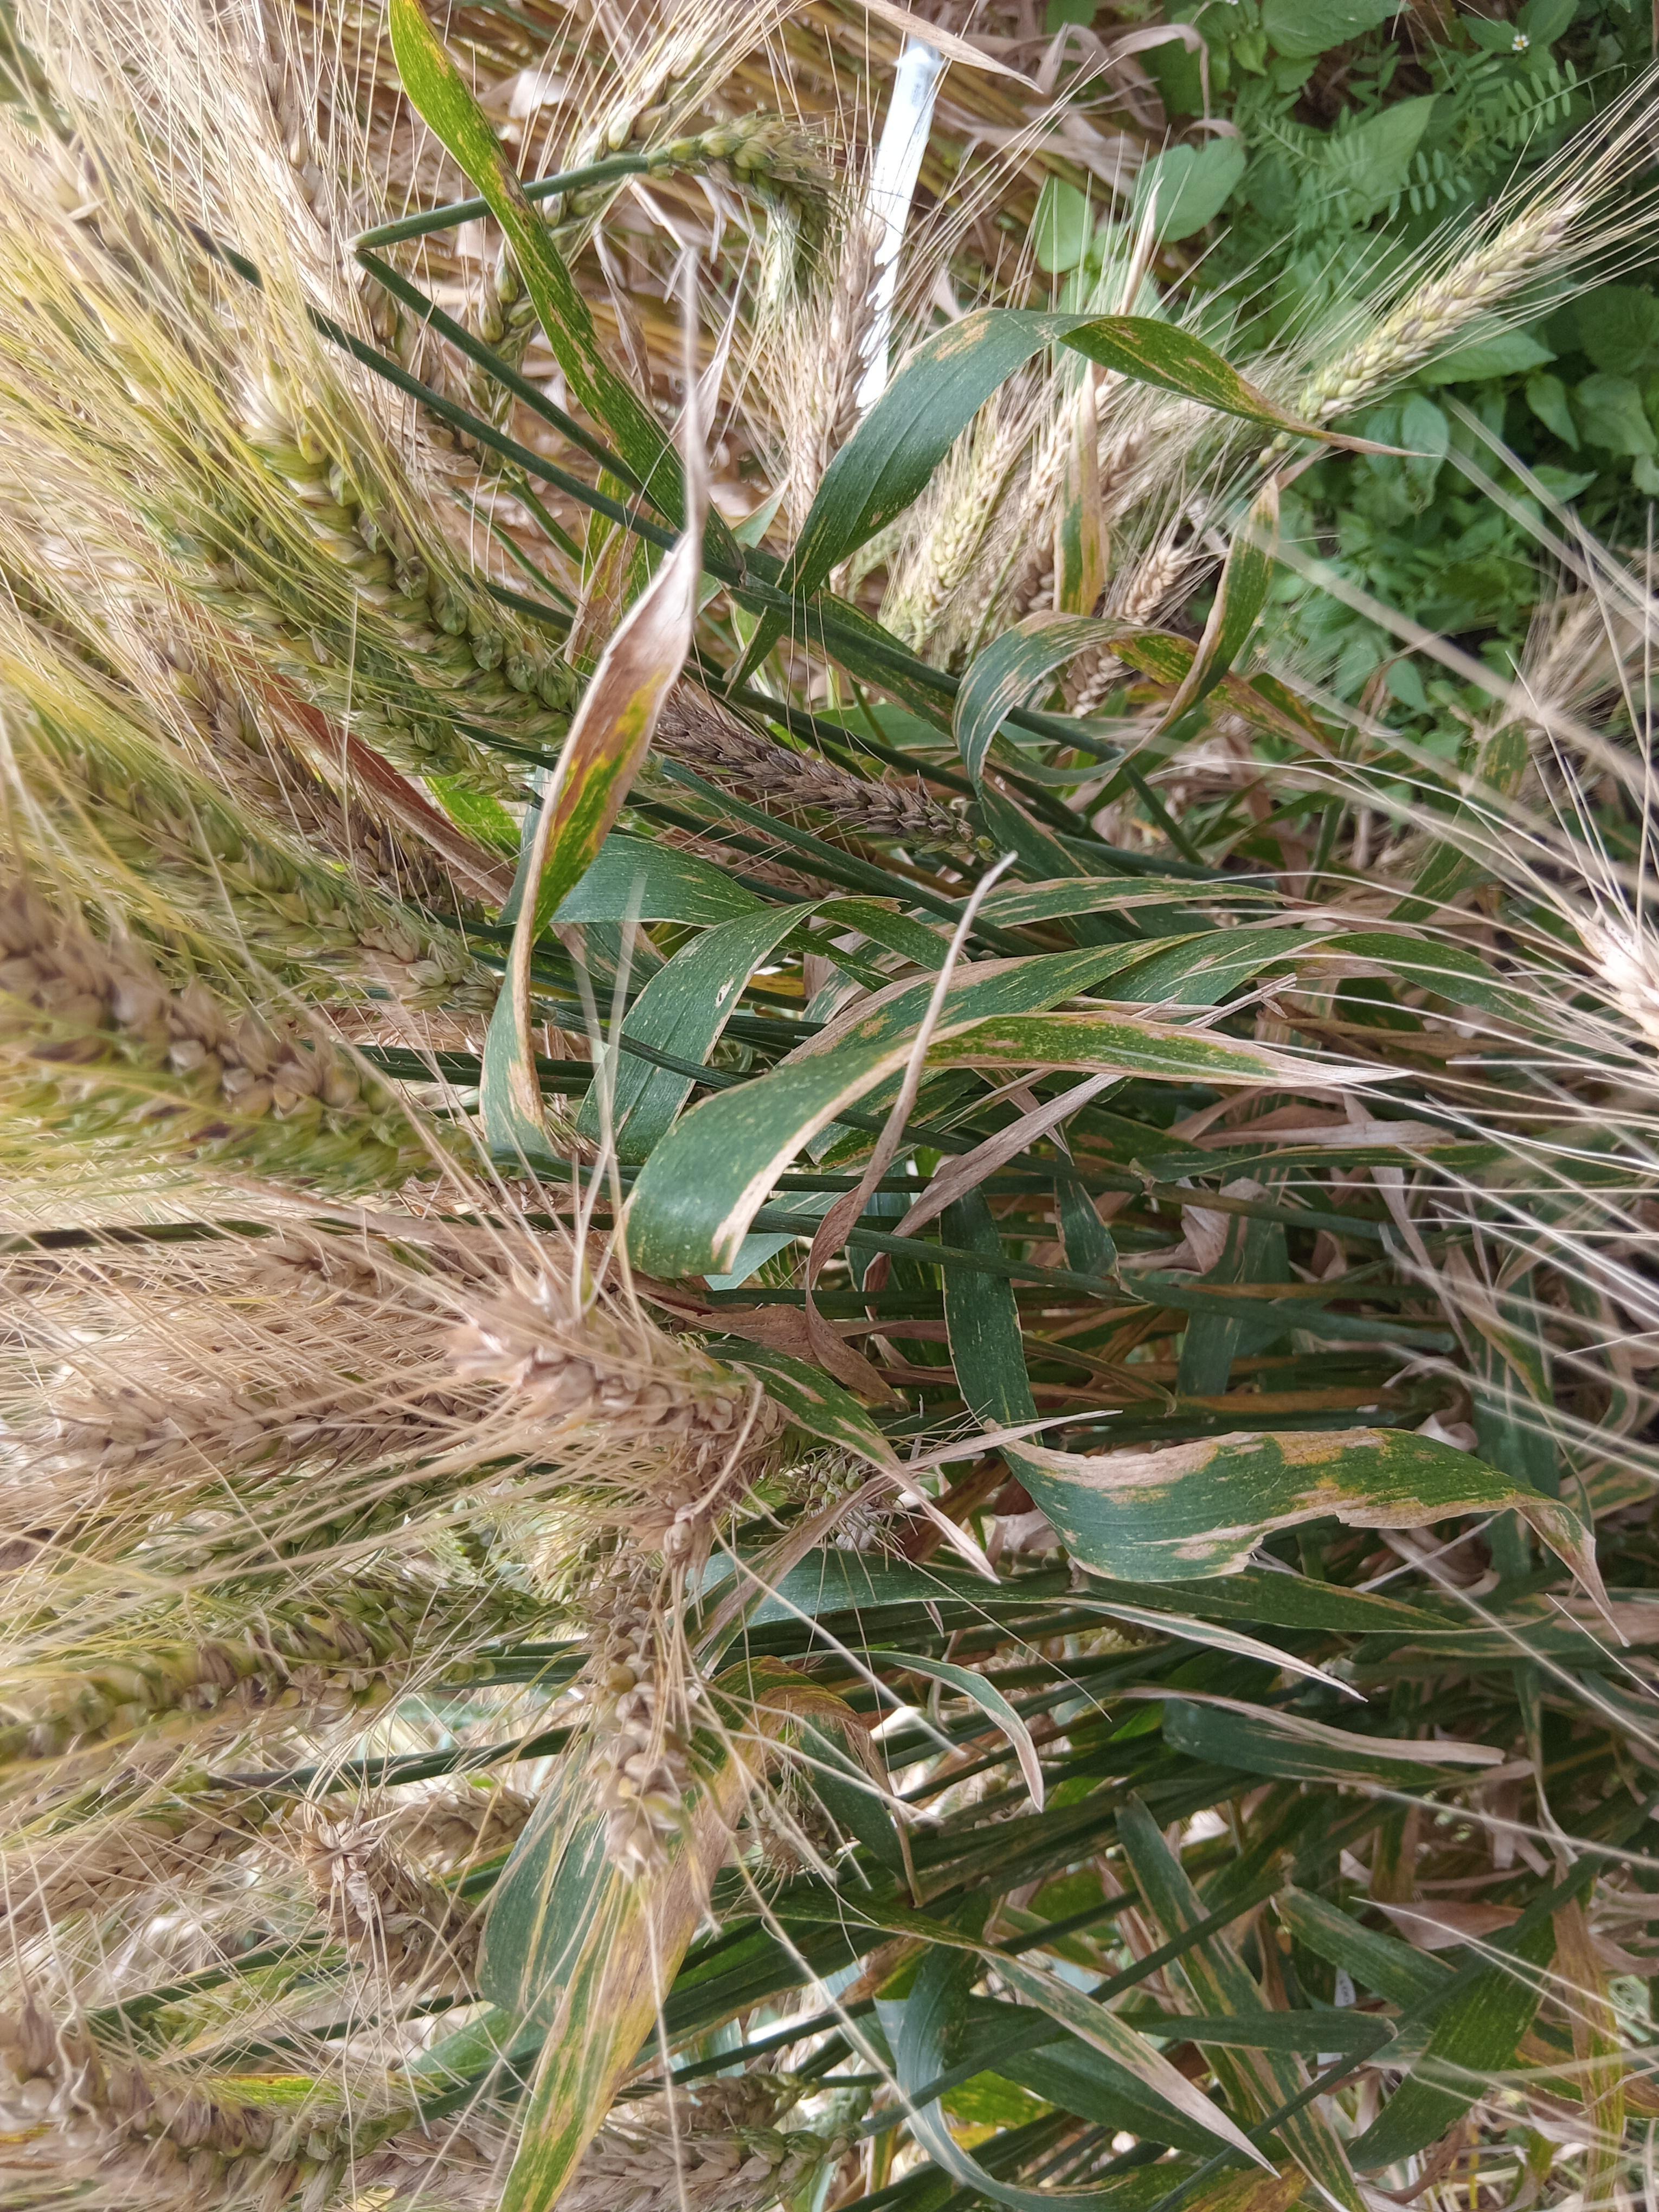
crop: wheat
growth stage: maturity
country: Kenya
